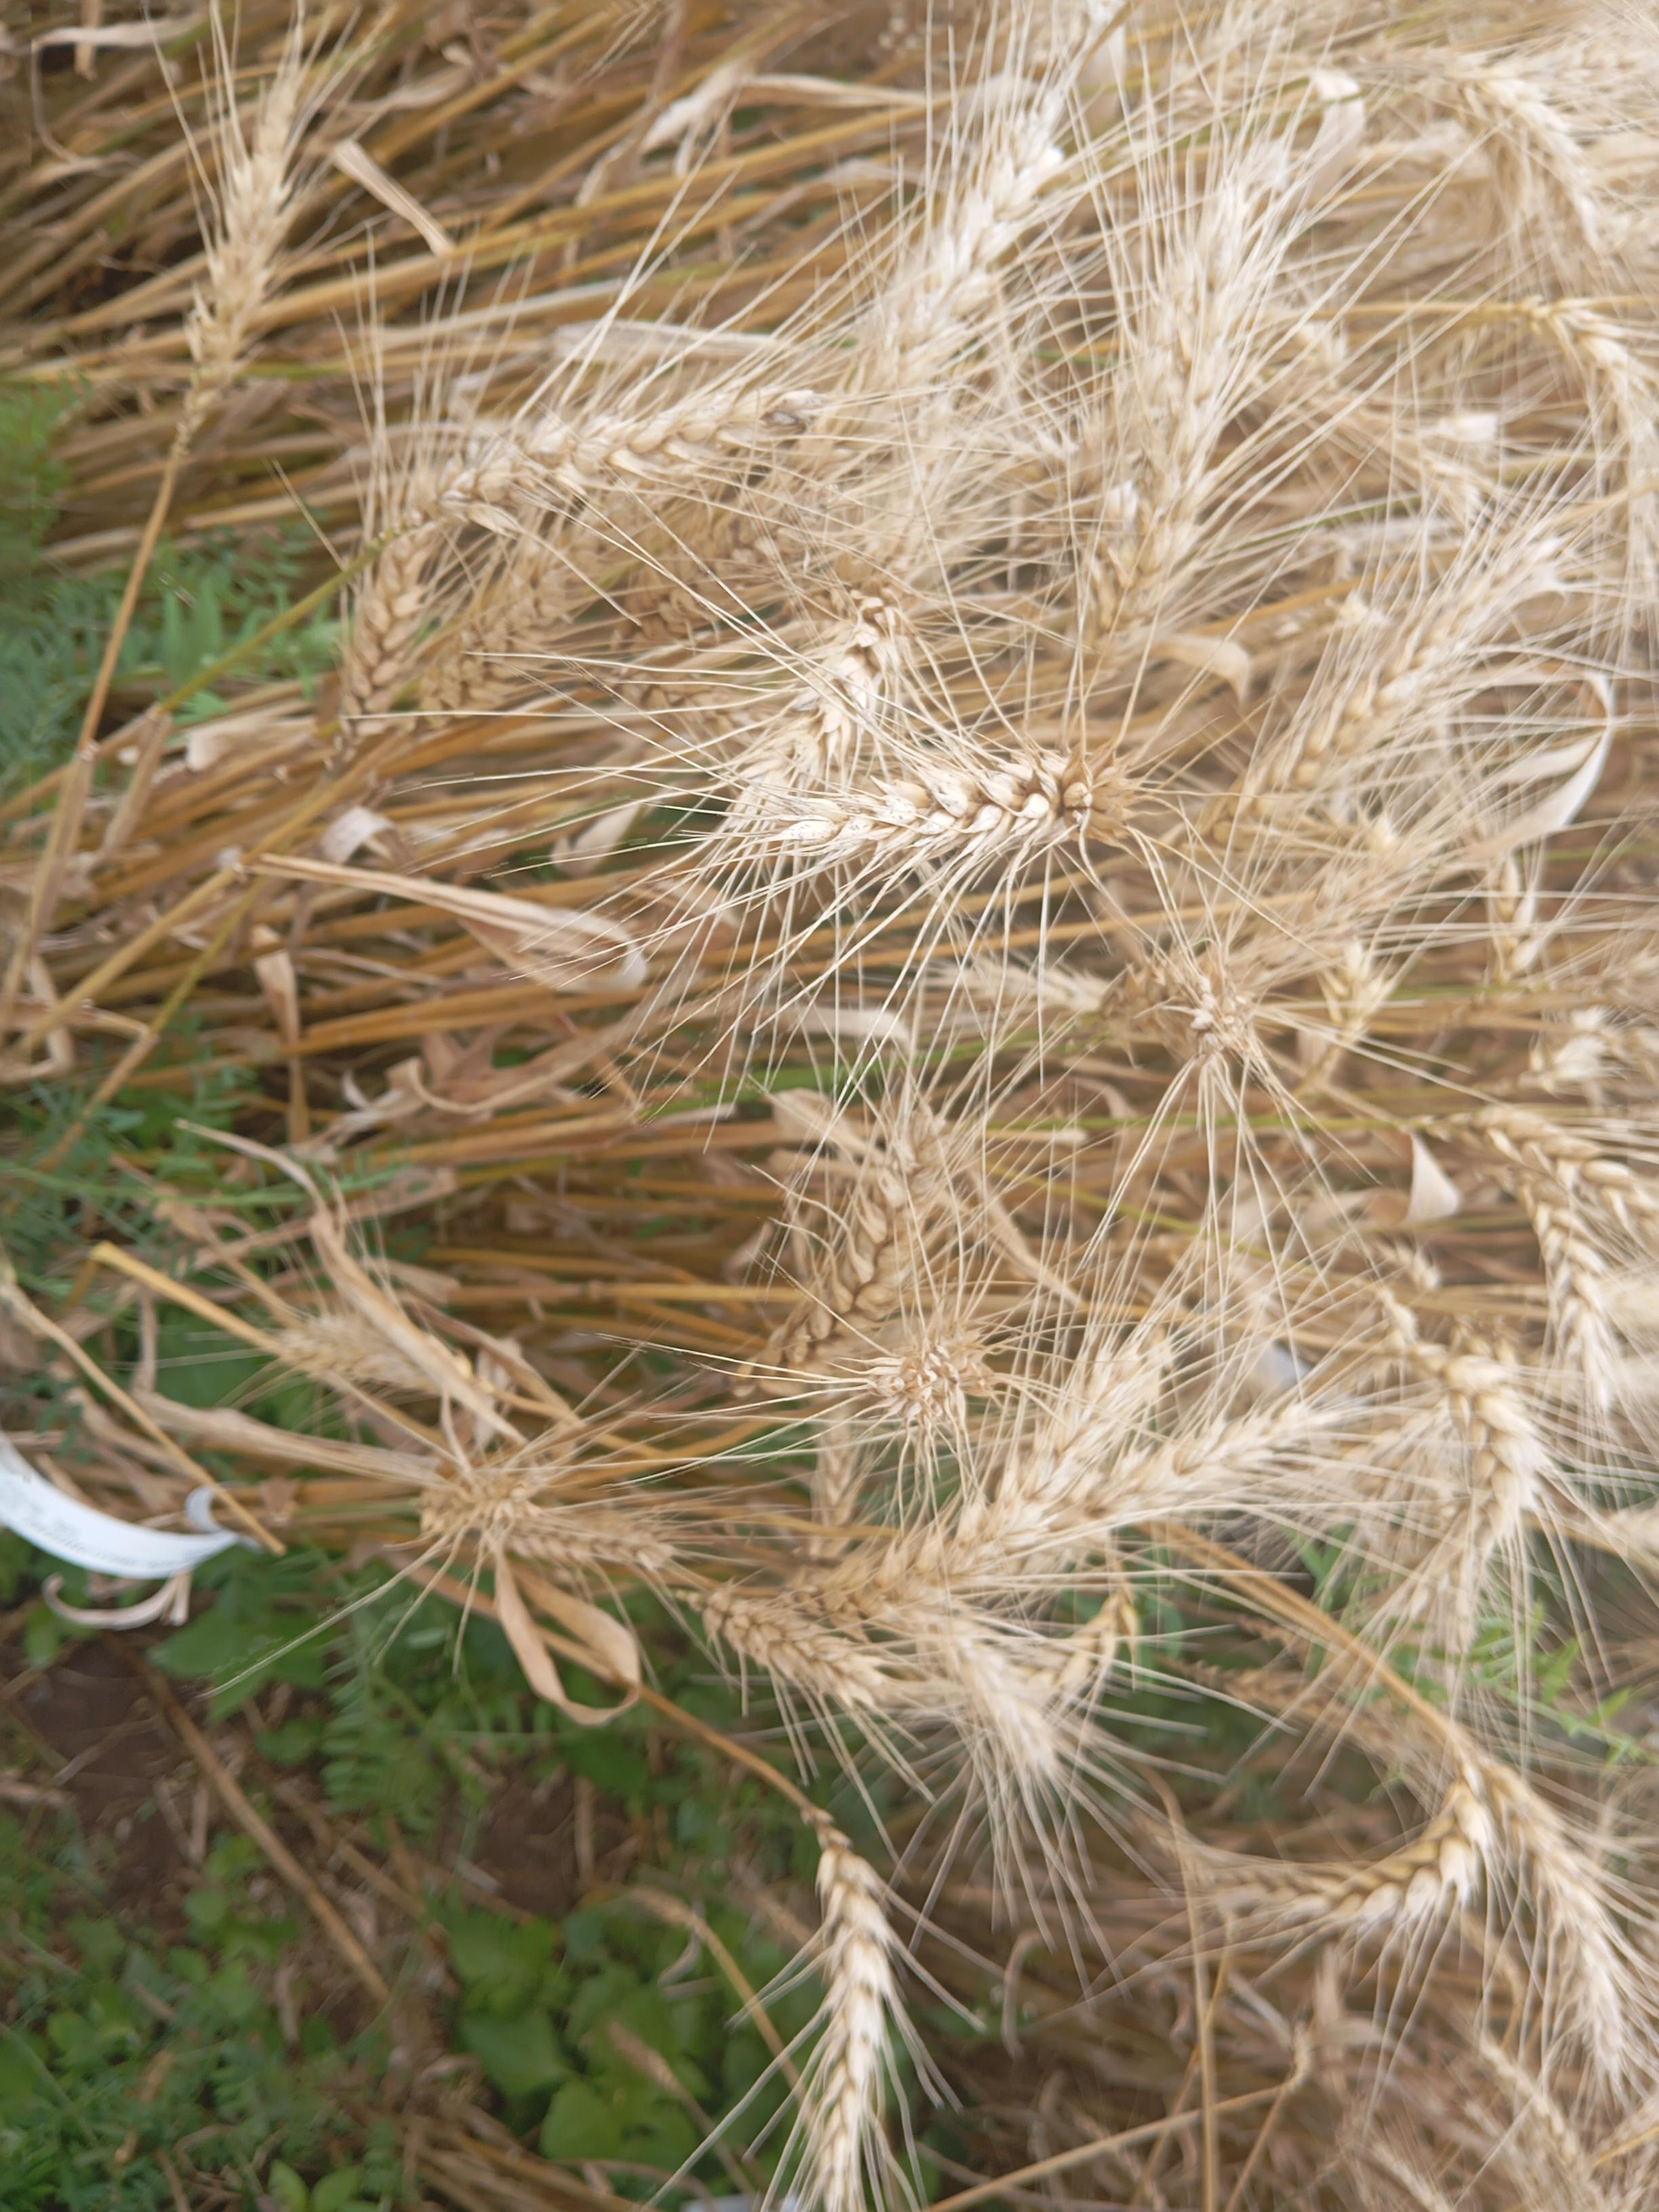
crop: wheat
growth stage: maturity
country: Kenya
